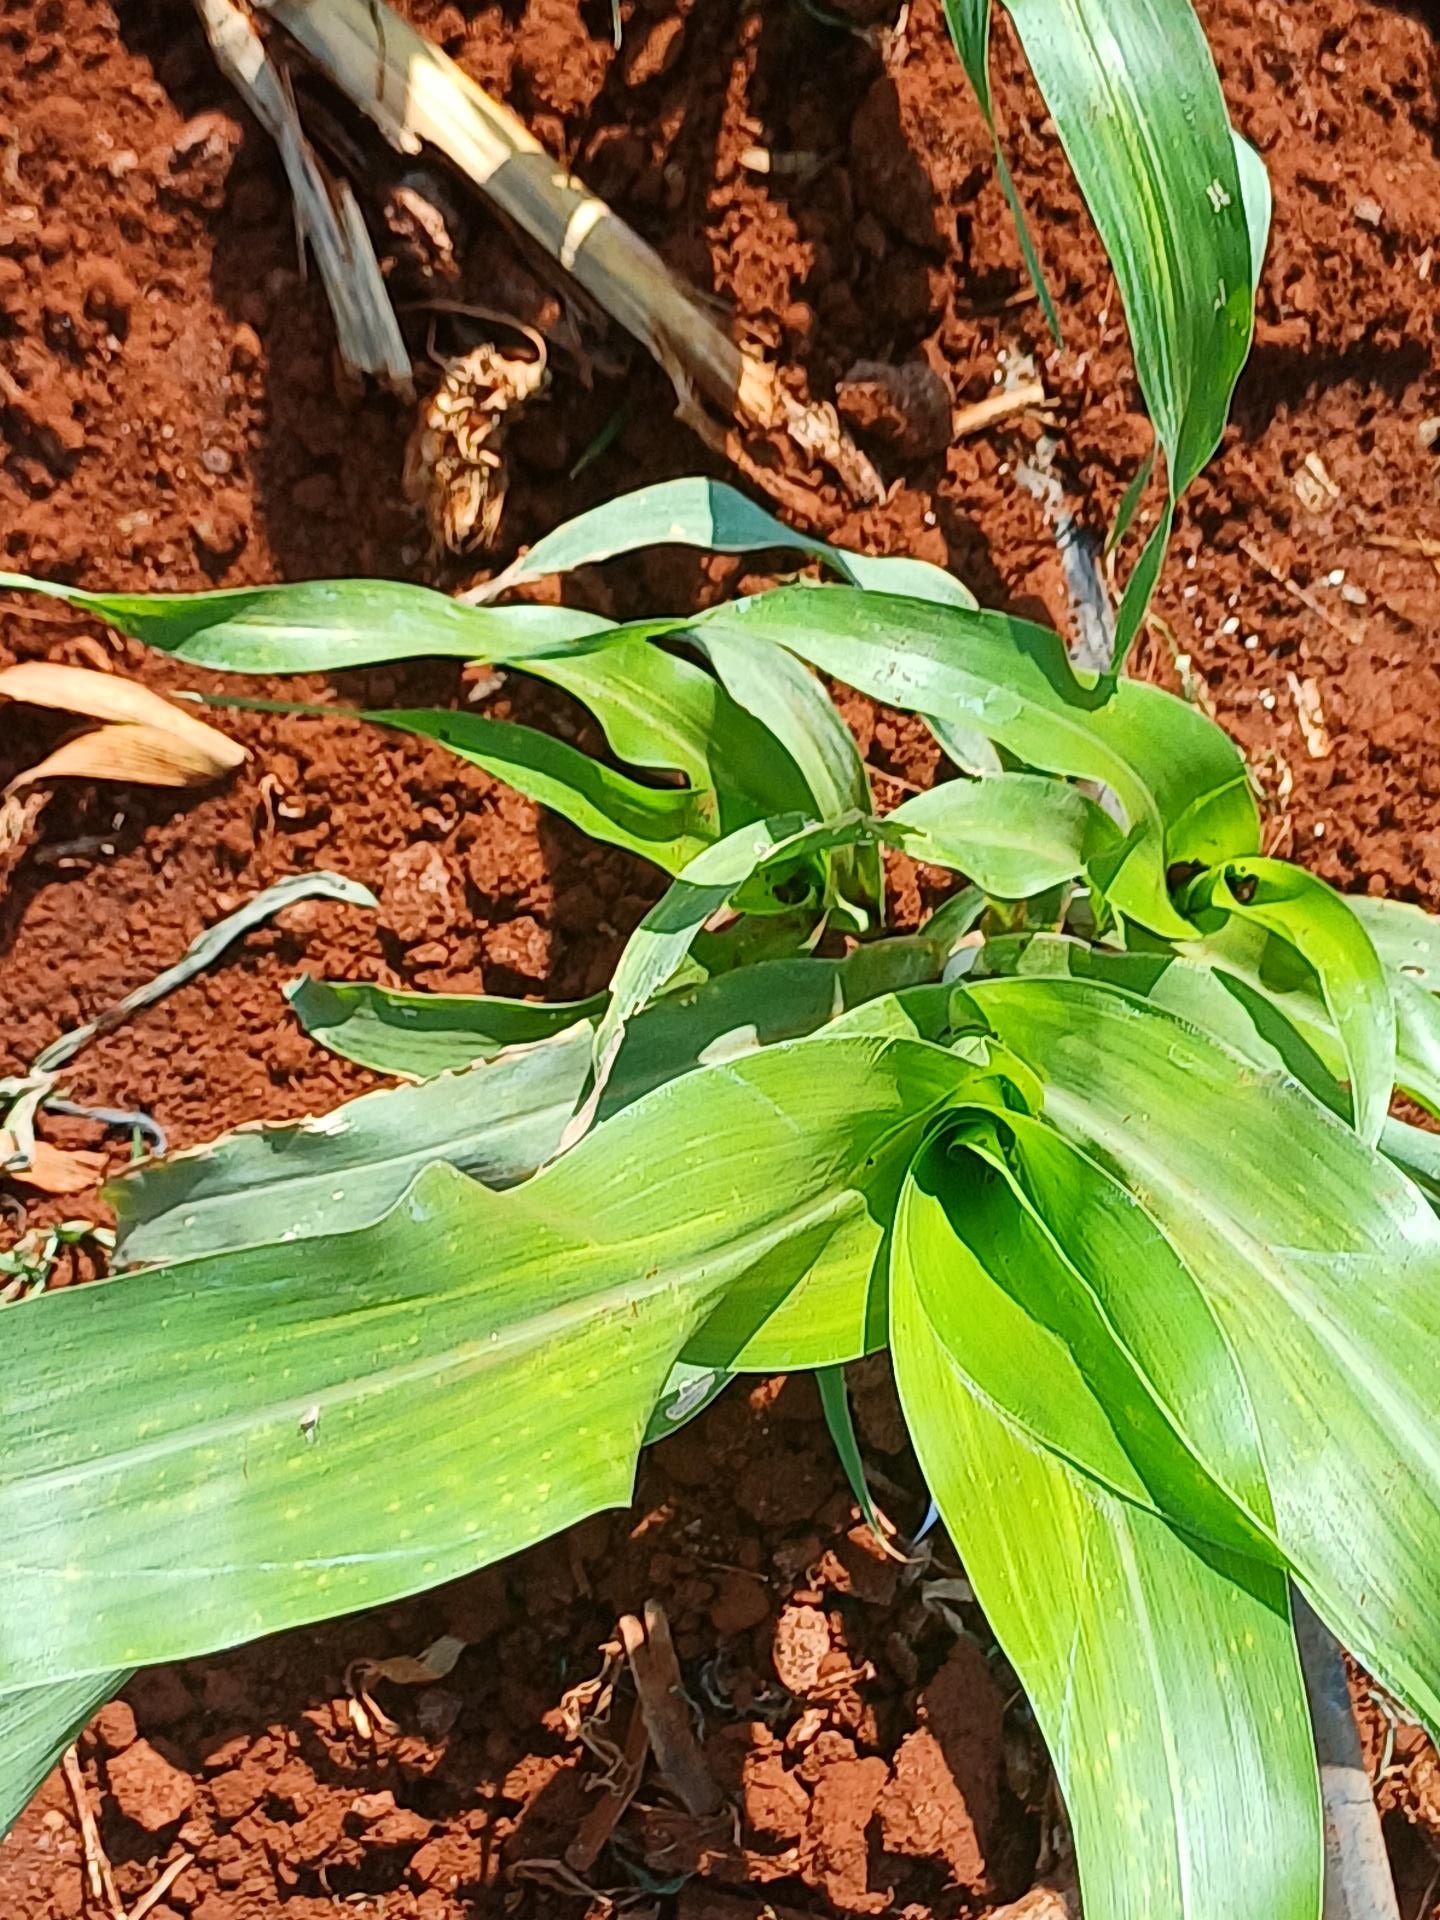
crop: sorghum
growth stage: vegetative
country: Kenya
